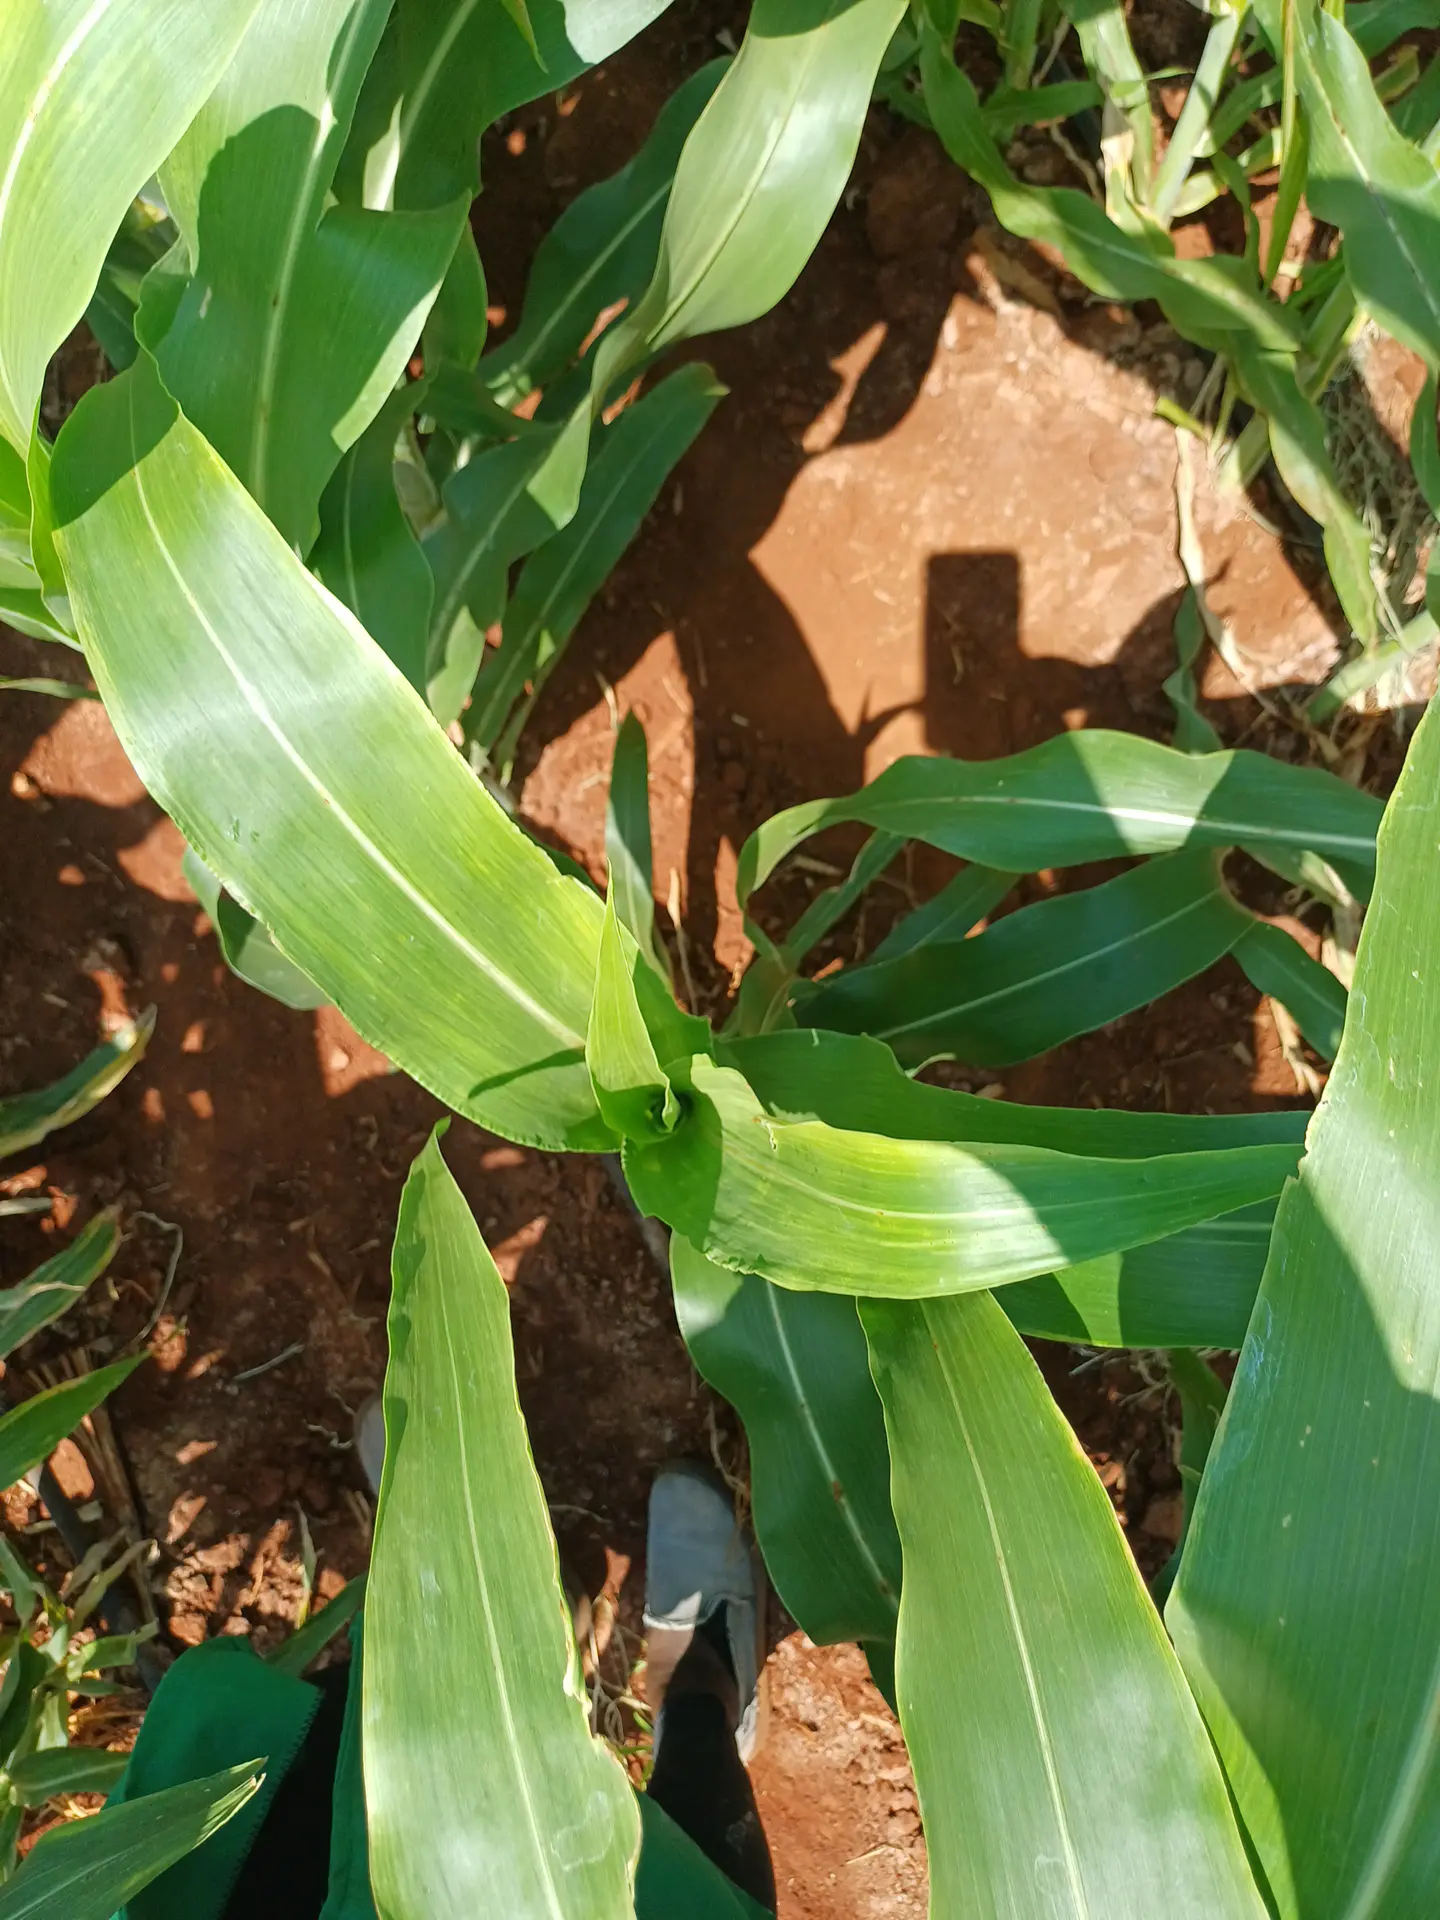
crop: sorghum
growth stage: vegetative
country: Kenya
